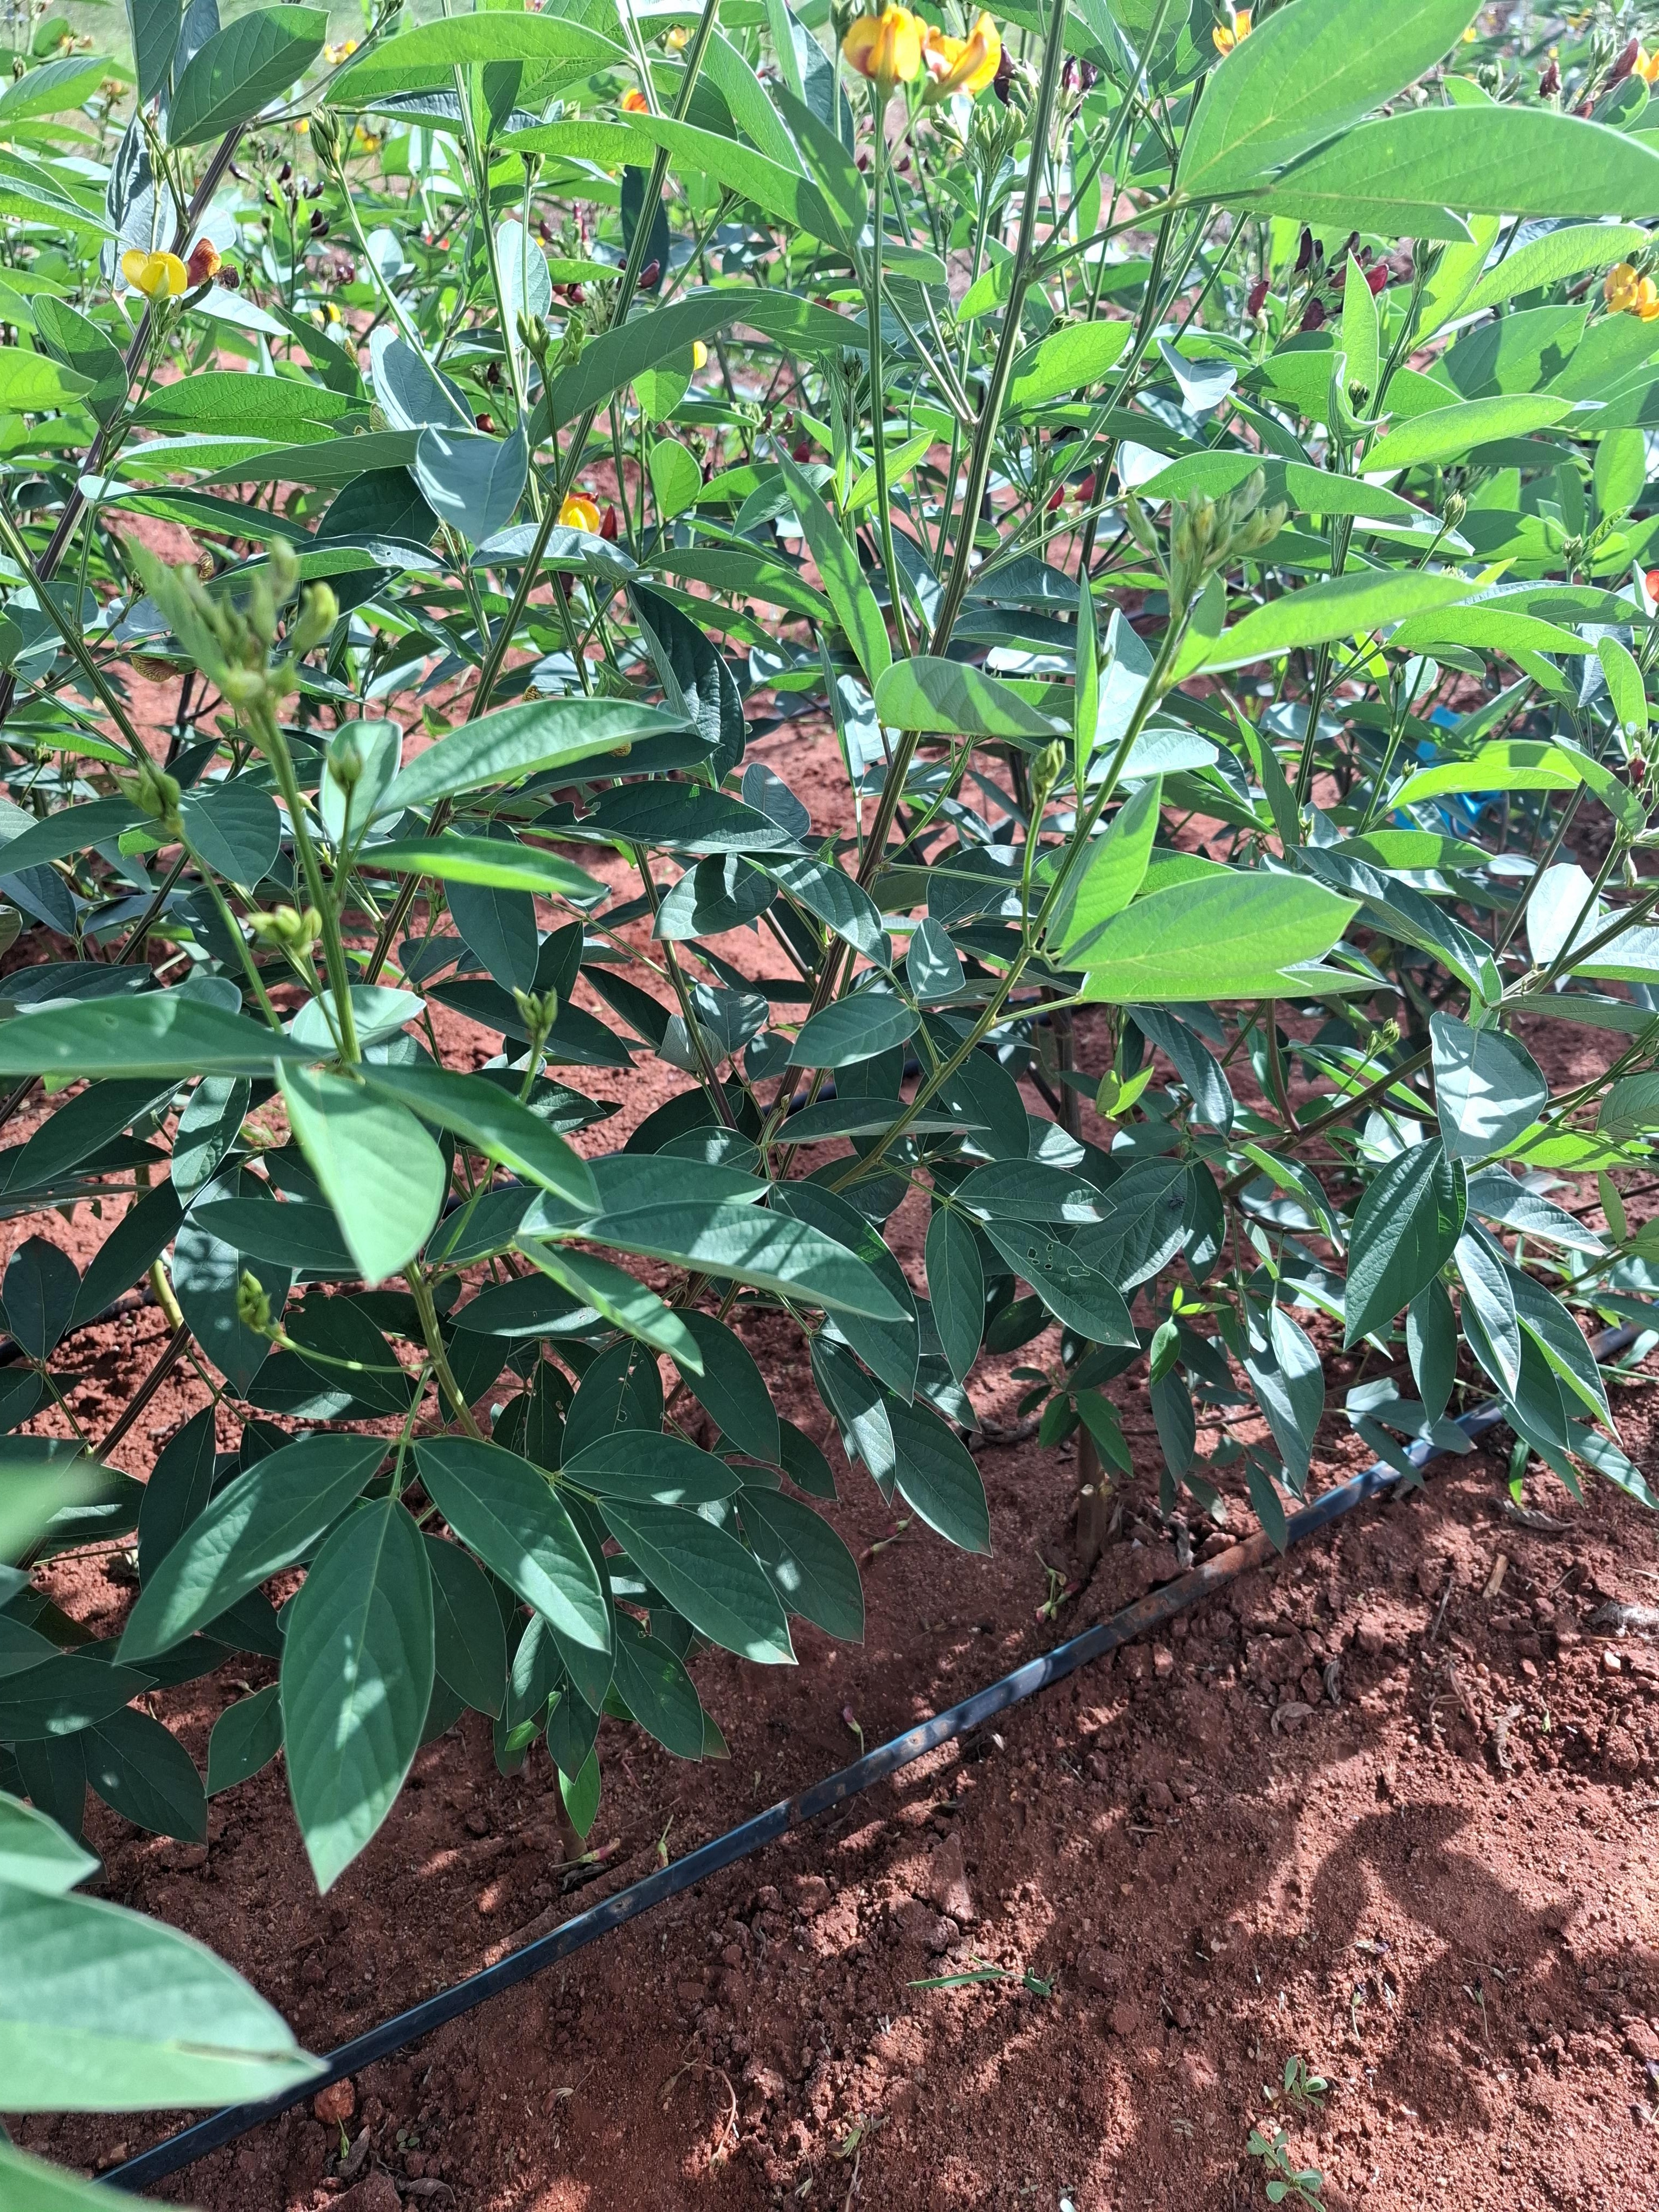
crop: pigeonpea
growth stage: flowering
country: Kenya
